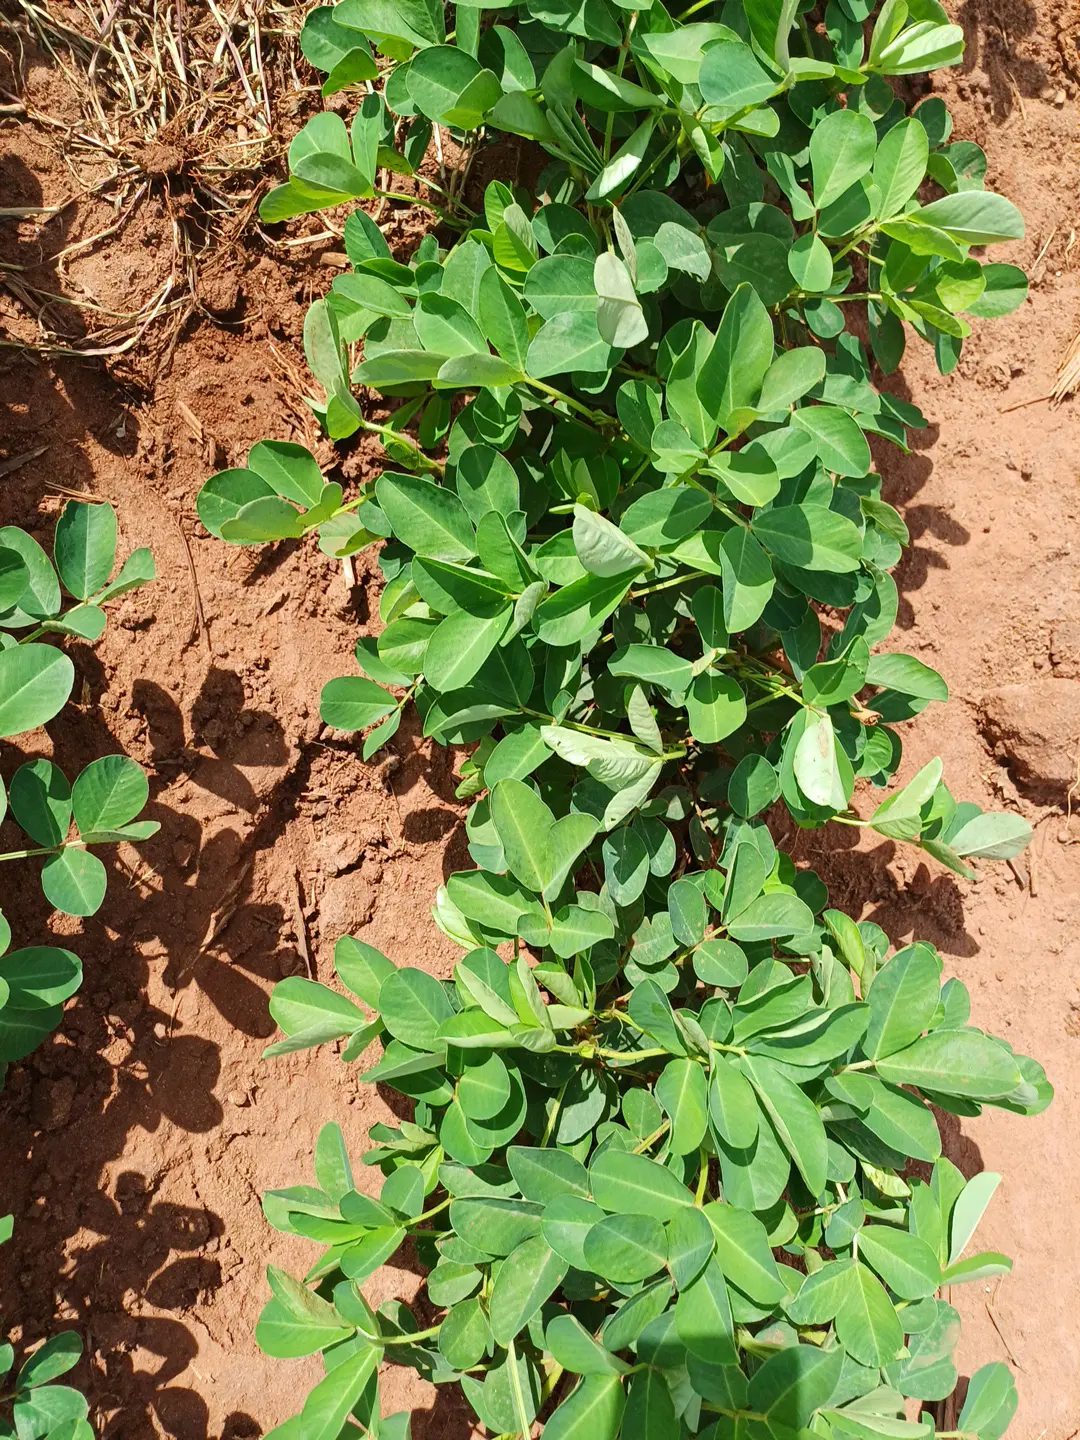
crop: groundnut
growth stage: flowering
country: Kenya
